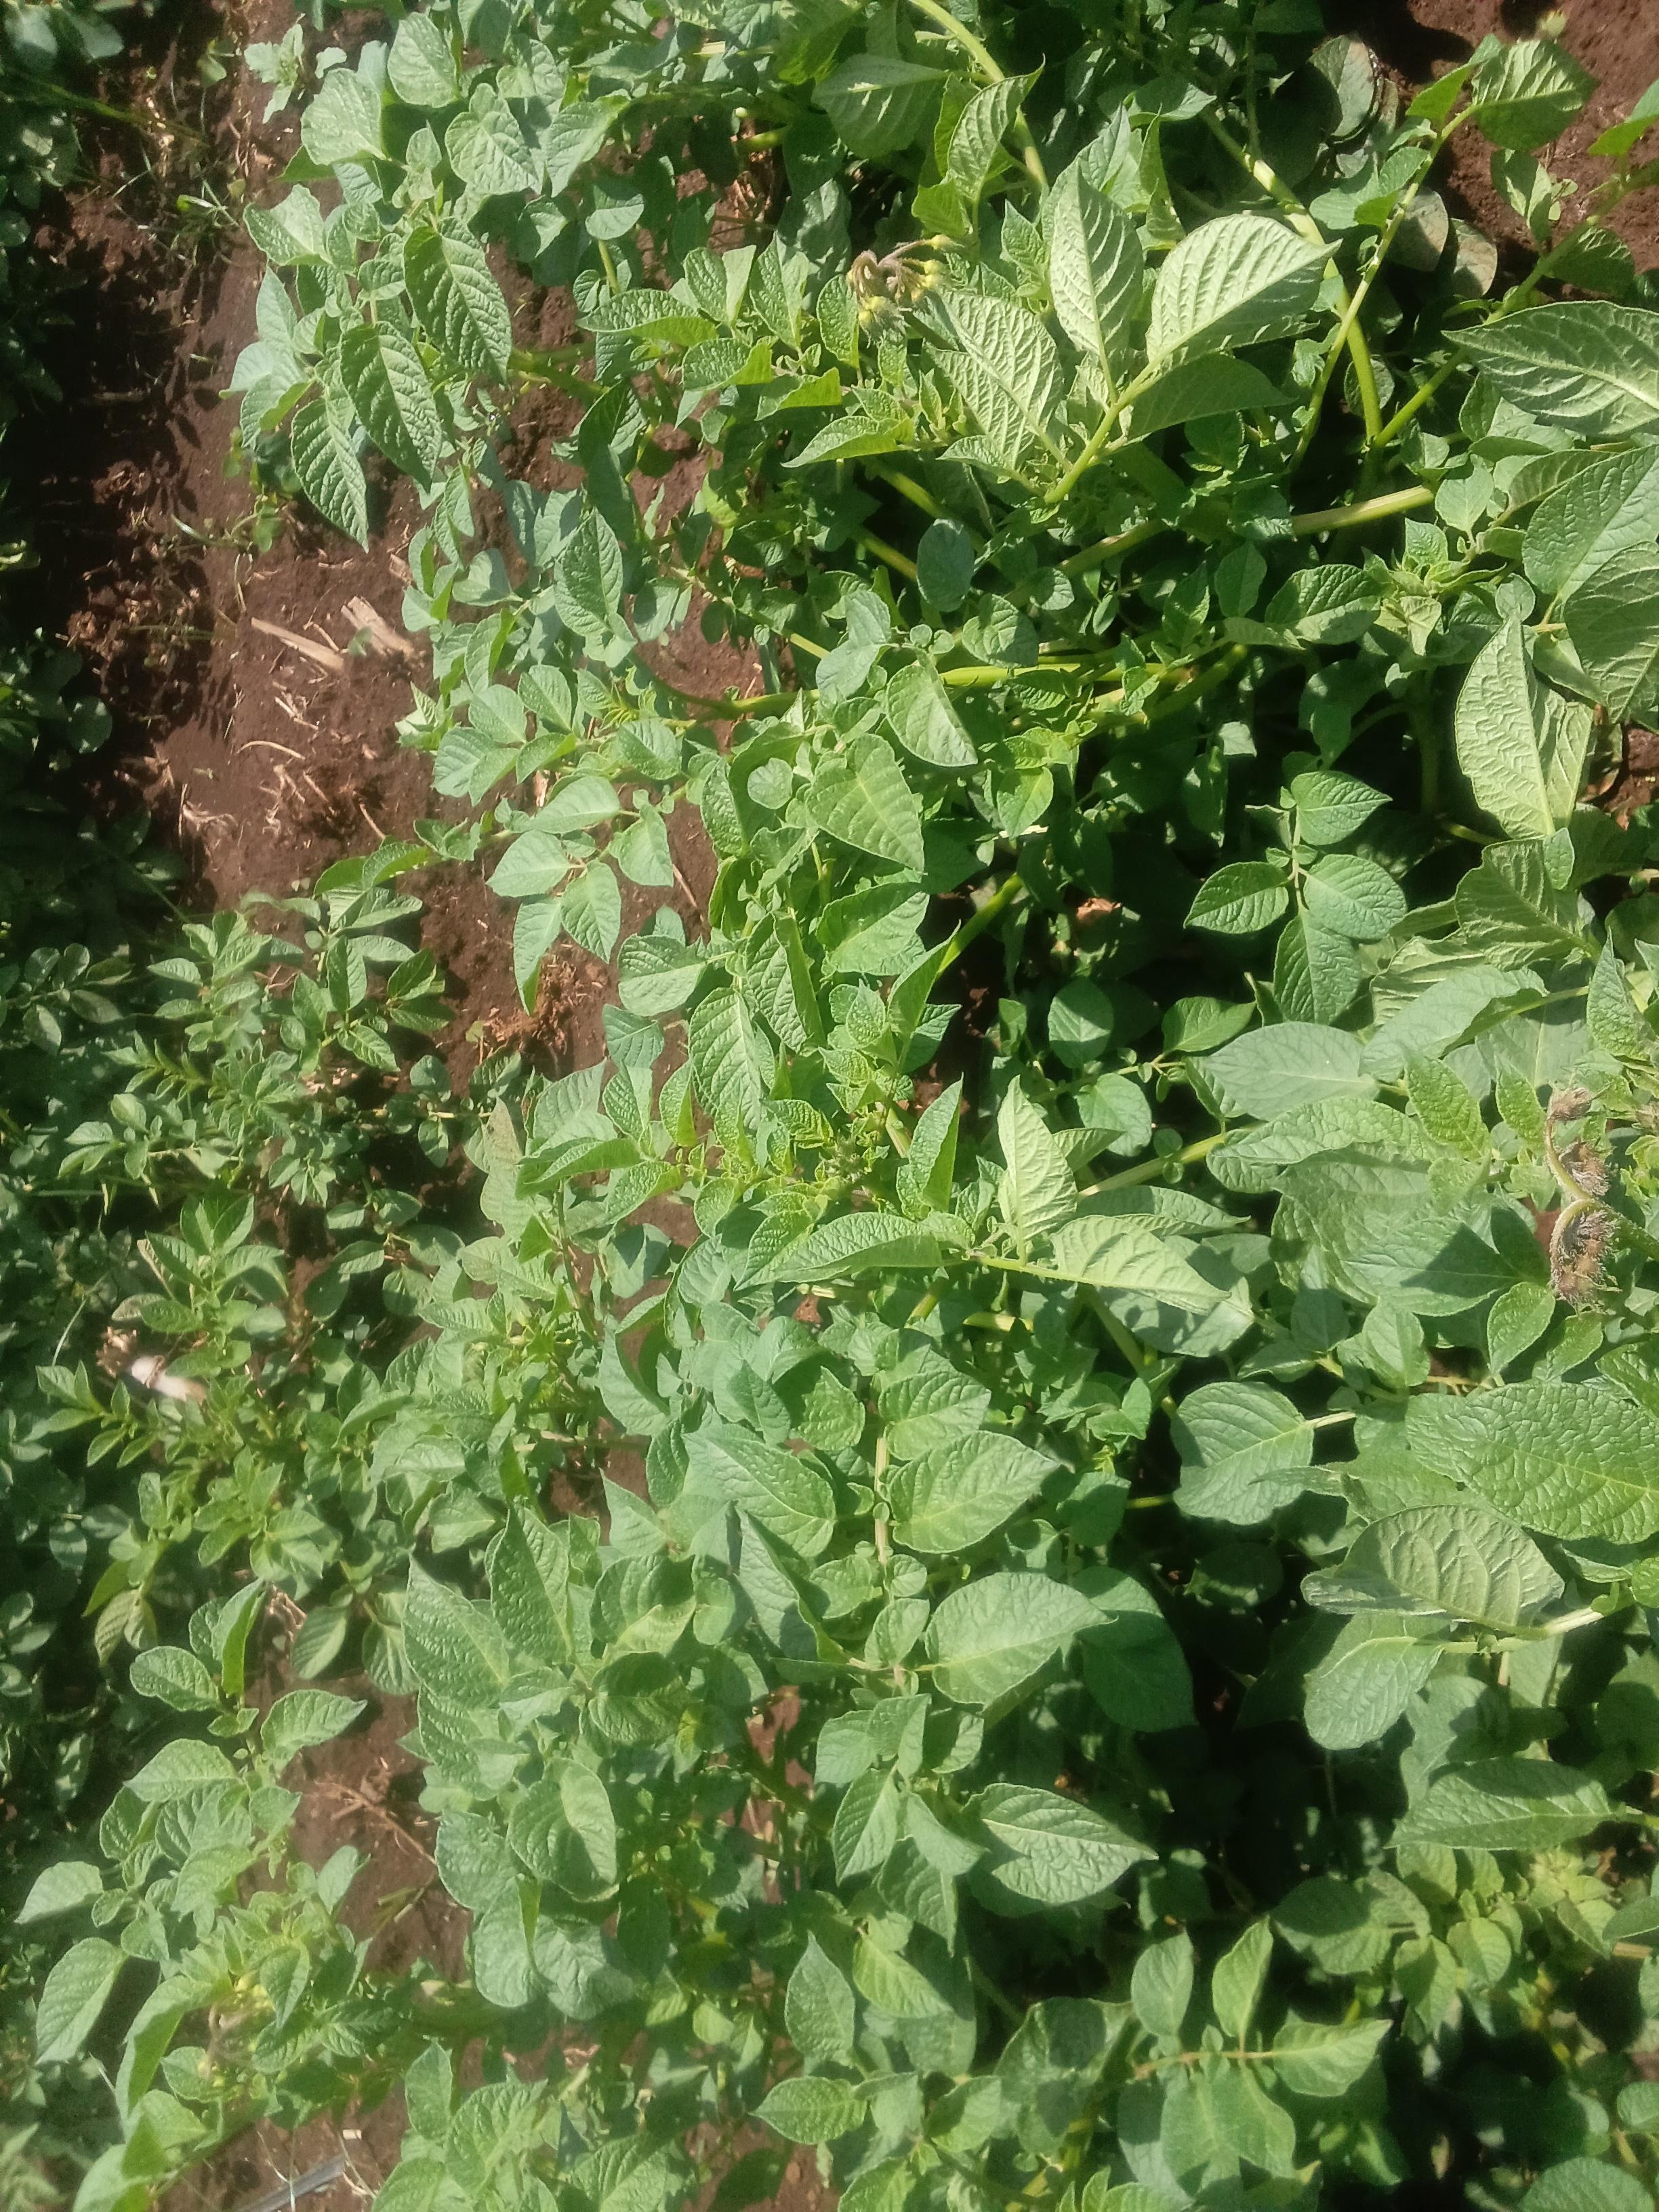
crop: potato
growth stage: vegetative
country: Kenya
